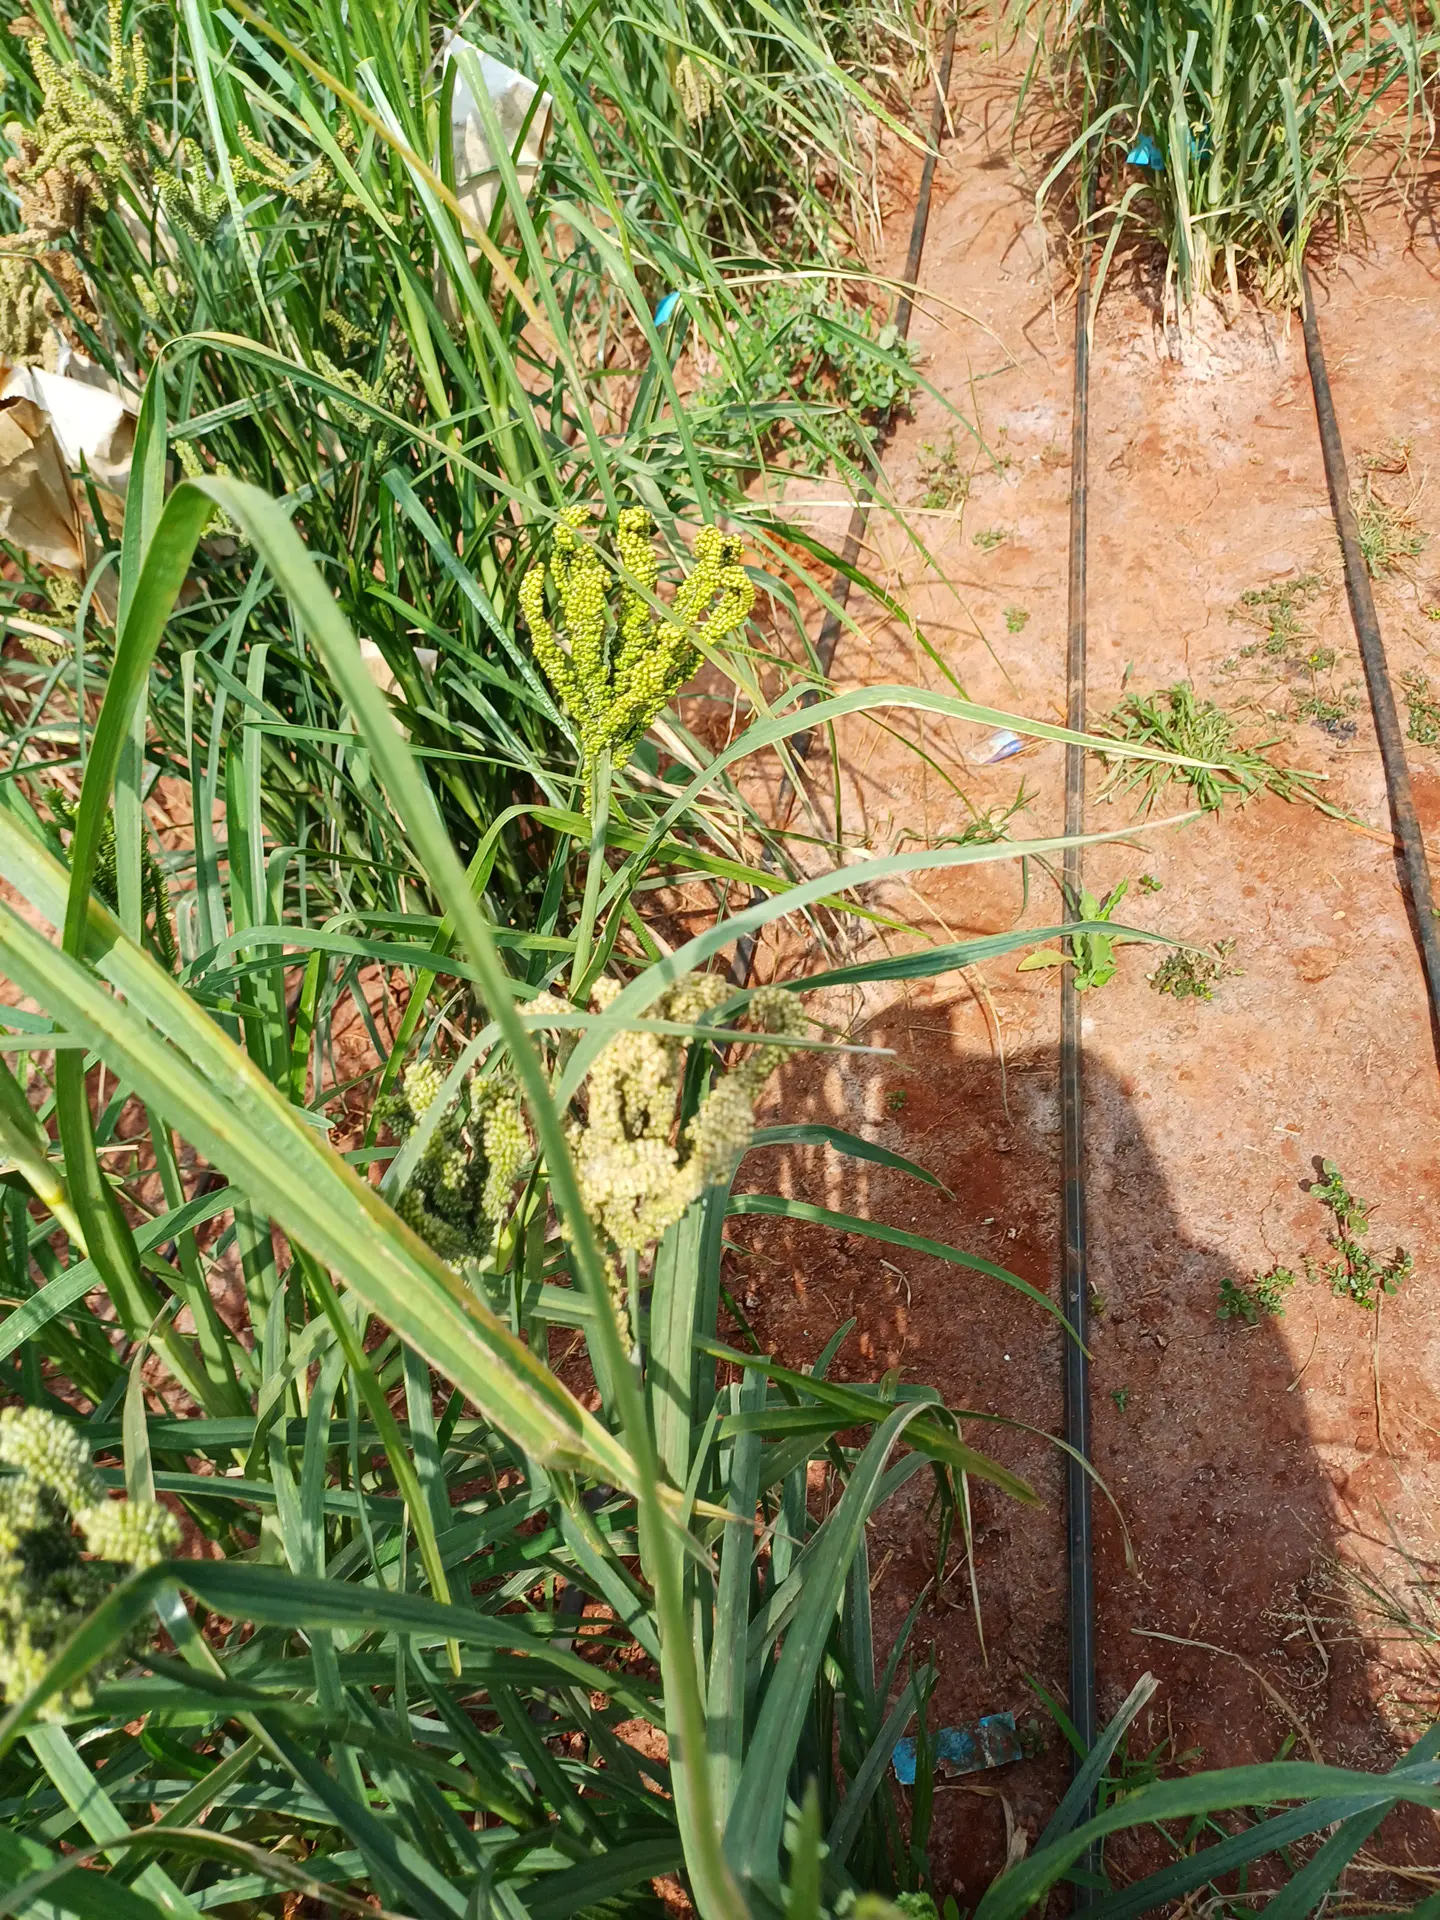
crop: finger millet
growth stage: filling grain
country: Kenya
